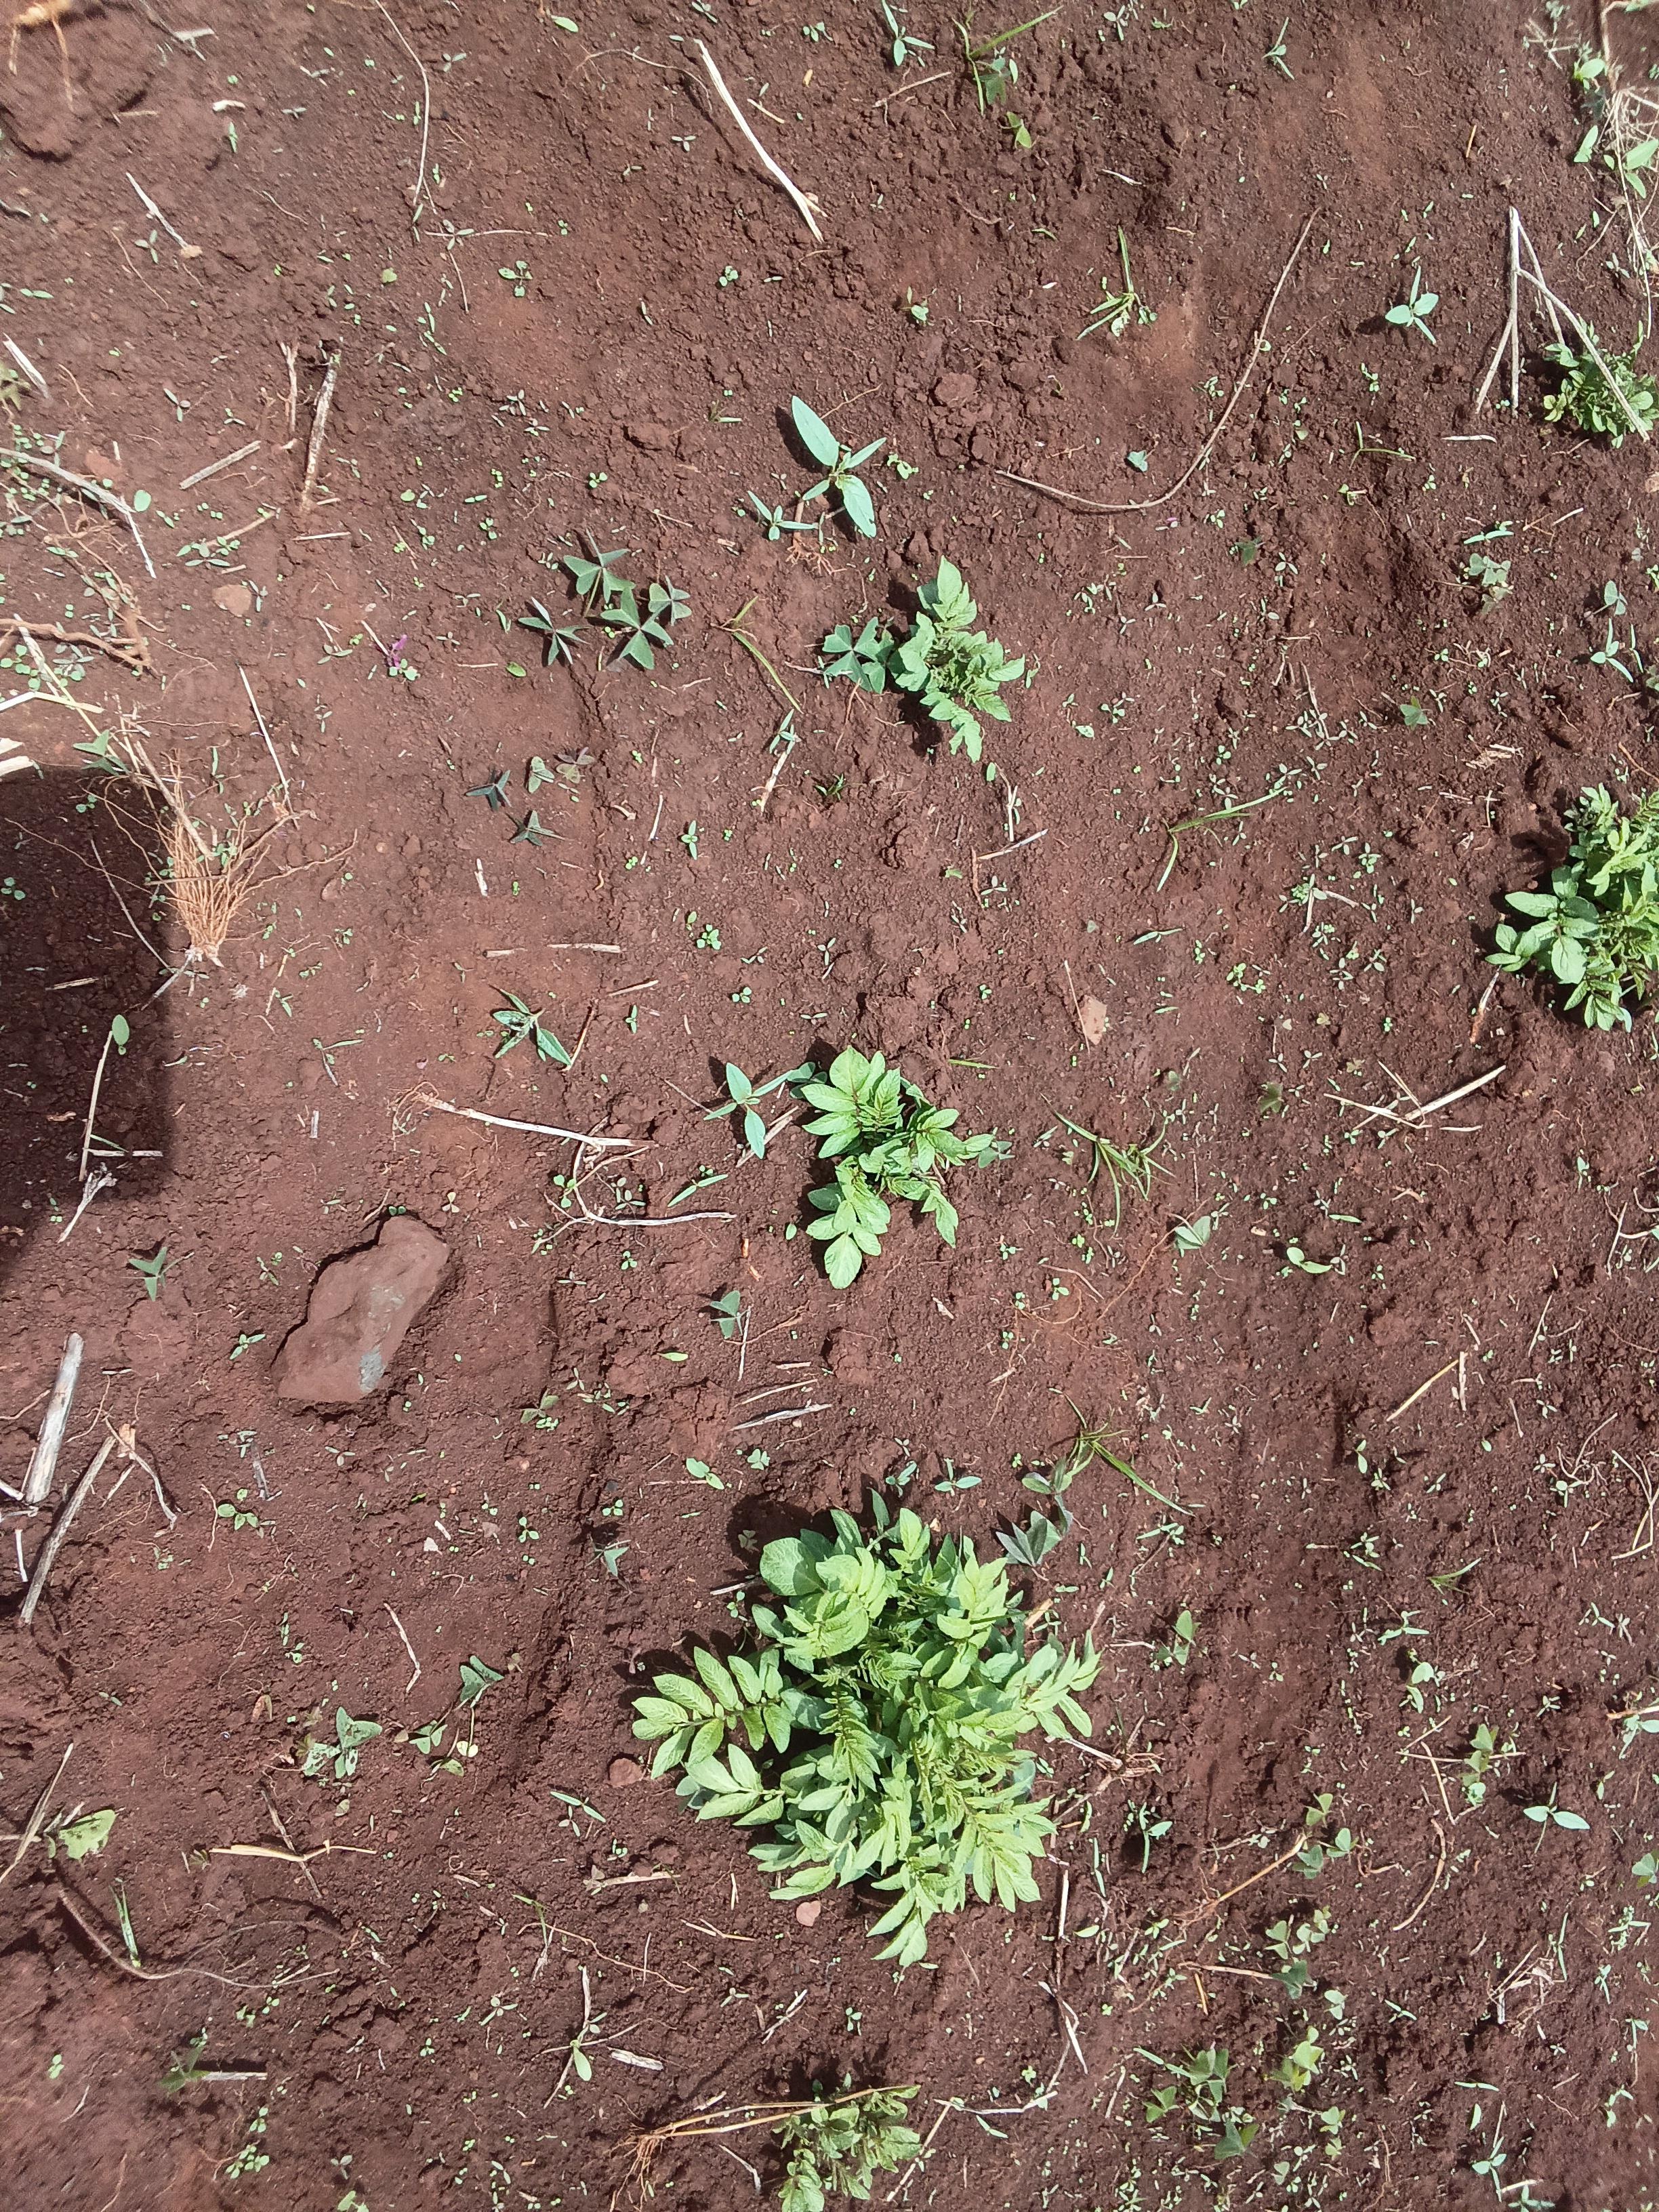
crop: potato
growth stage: sprouting emergence
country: Kenya
